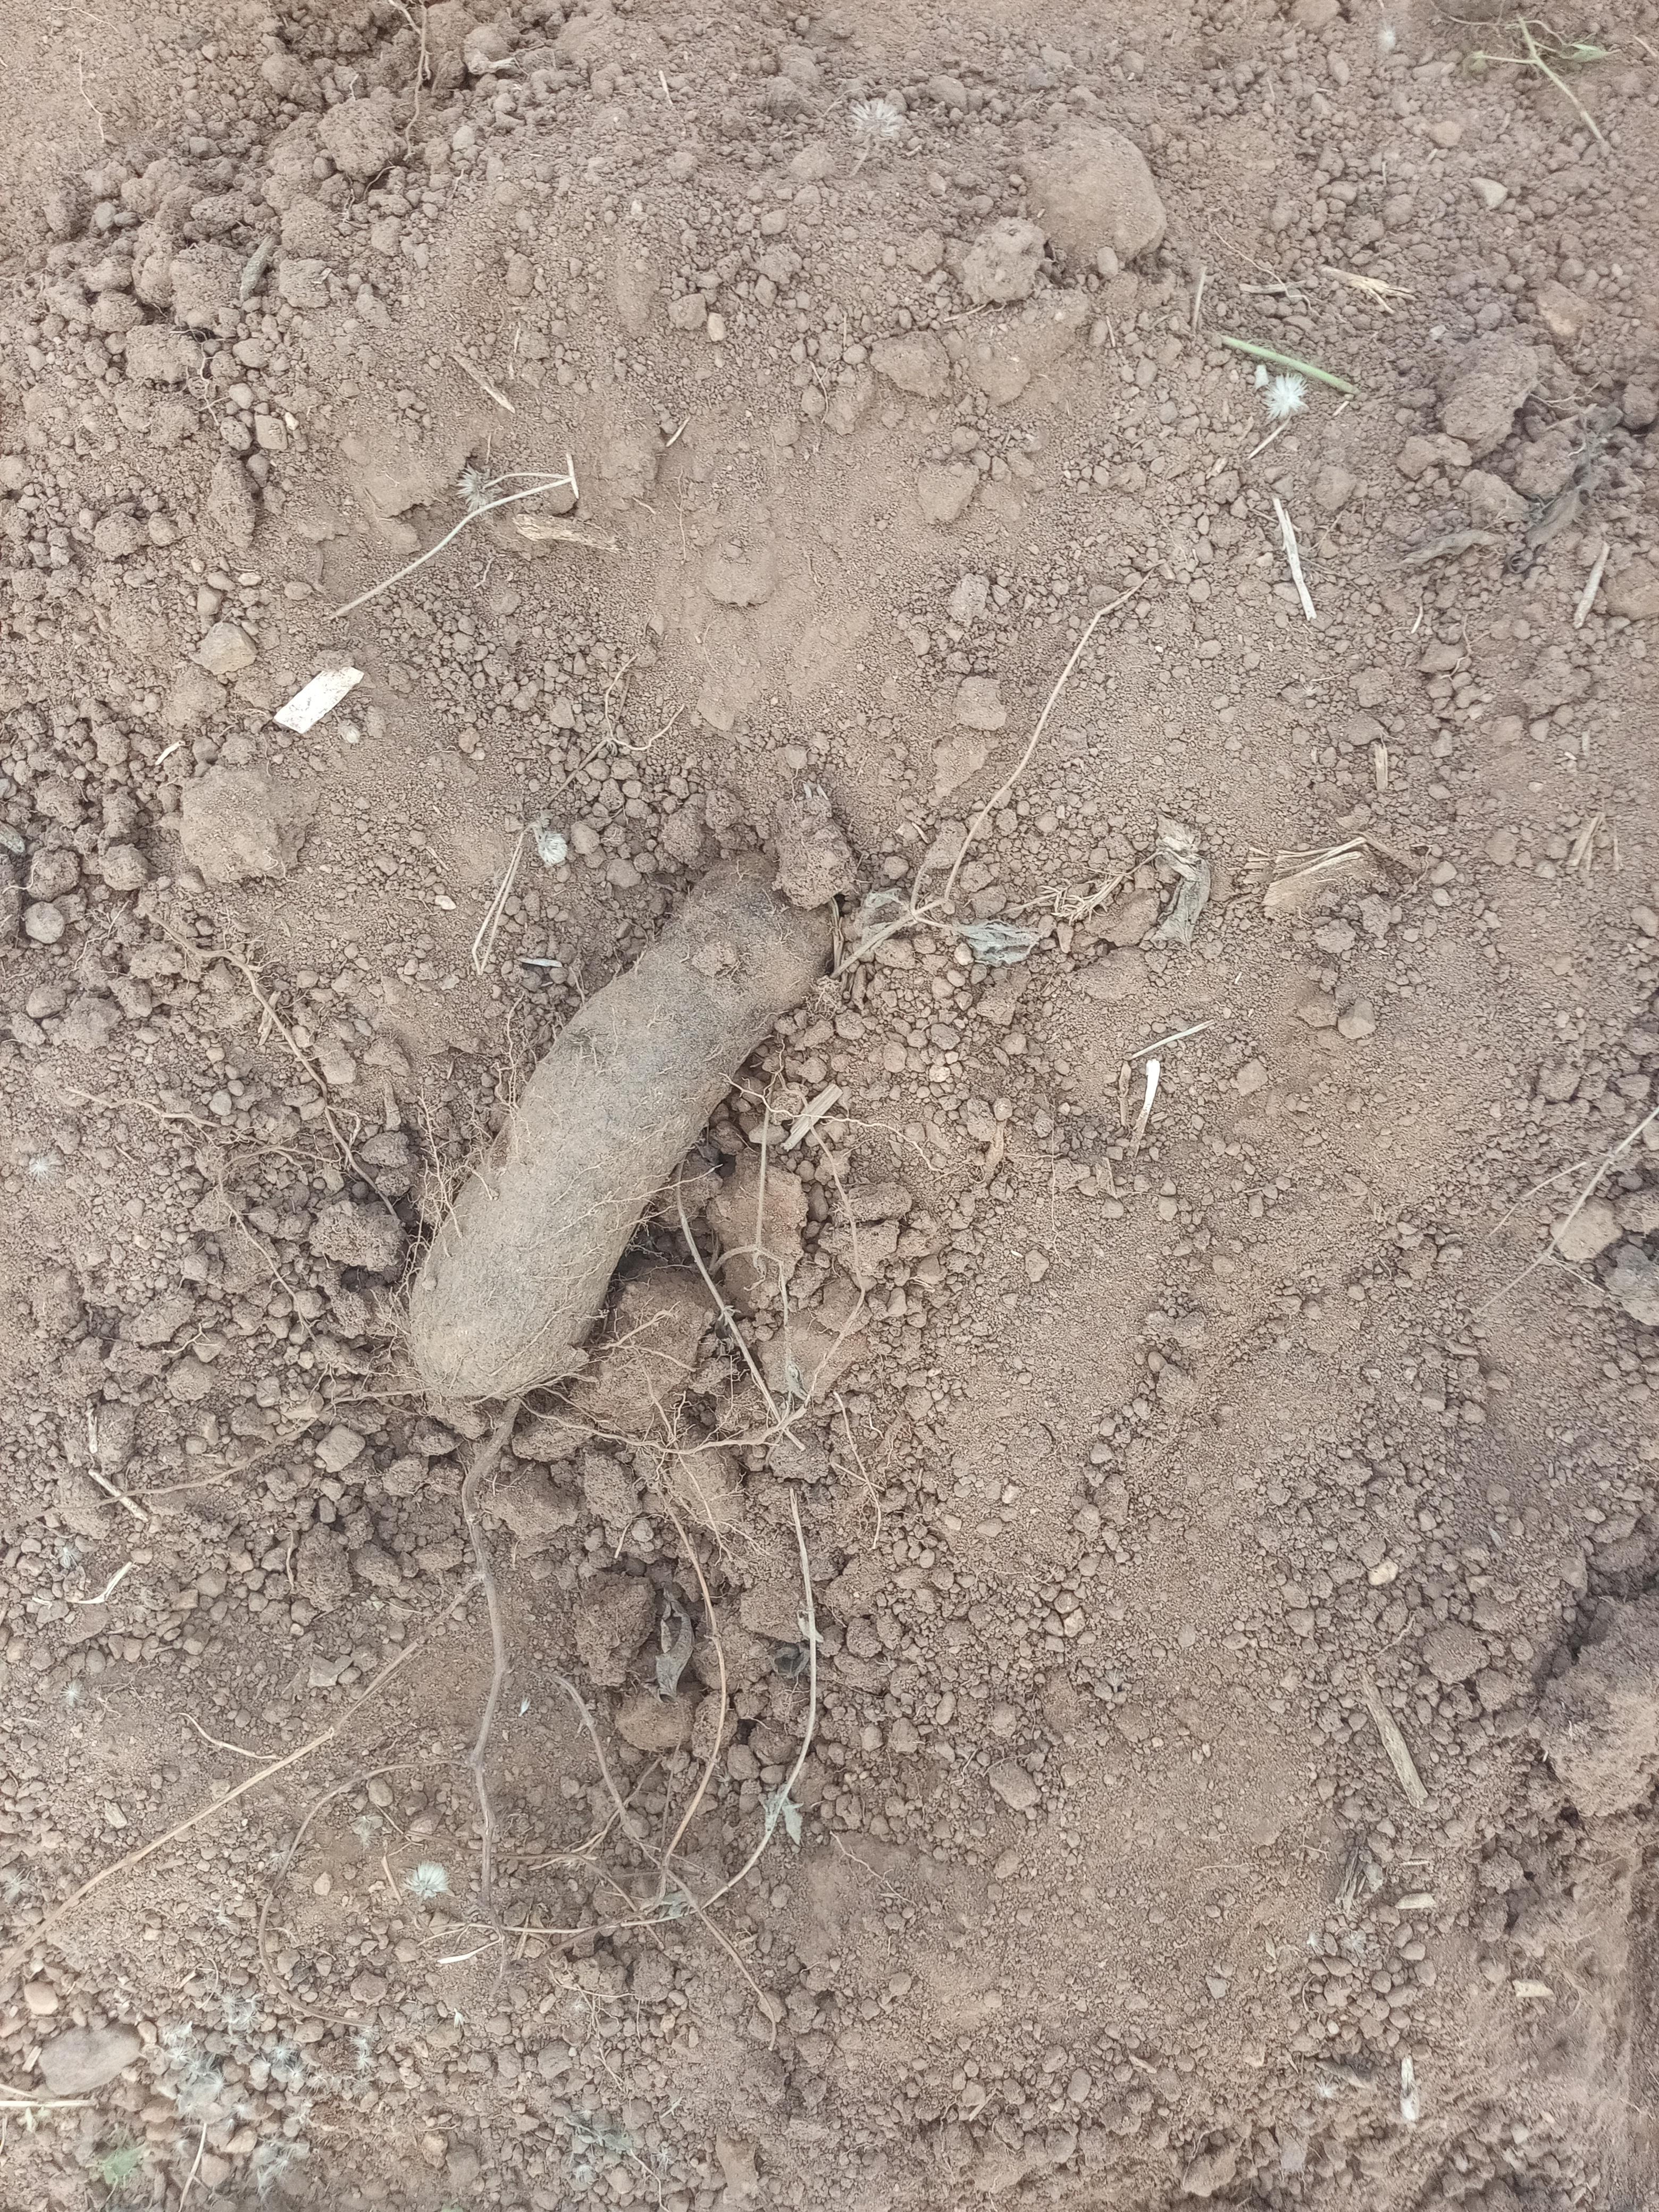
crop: yam
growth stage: harvest
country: Nigeria
